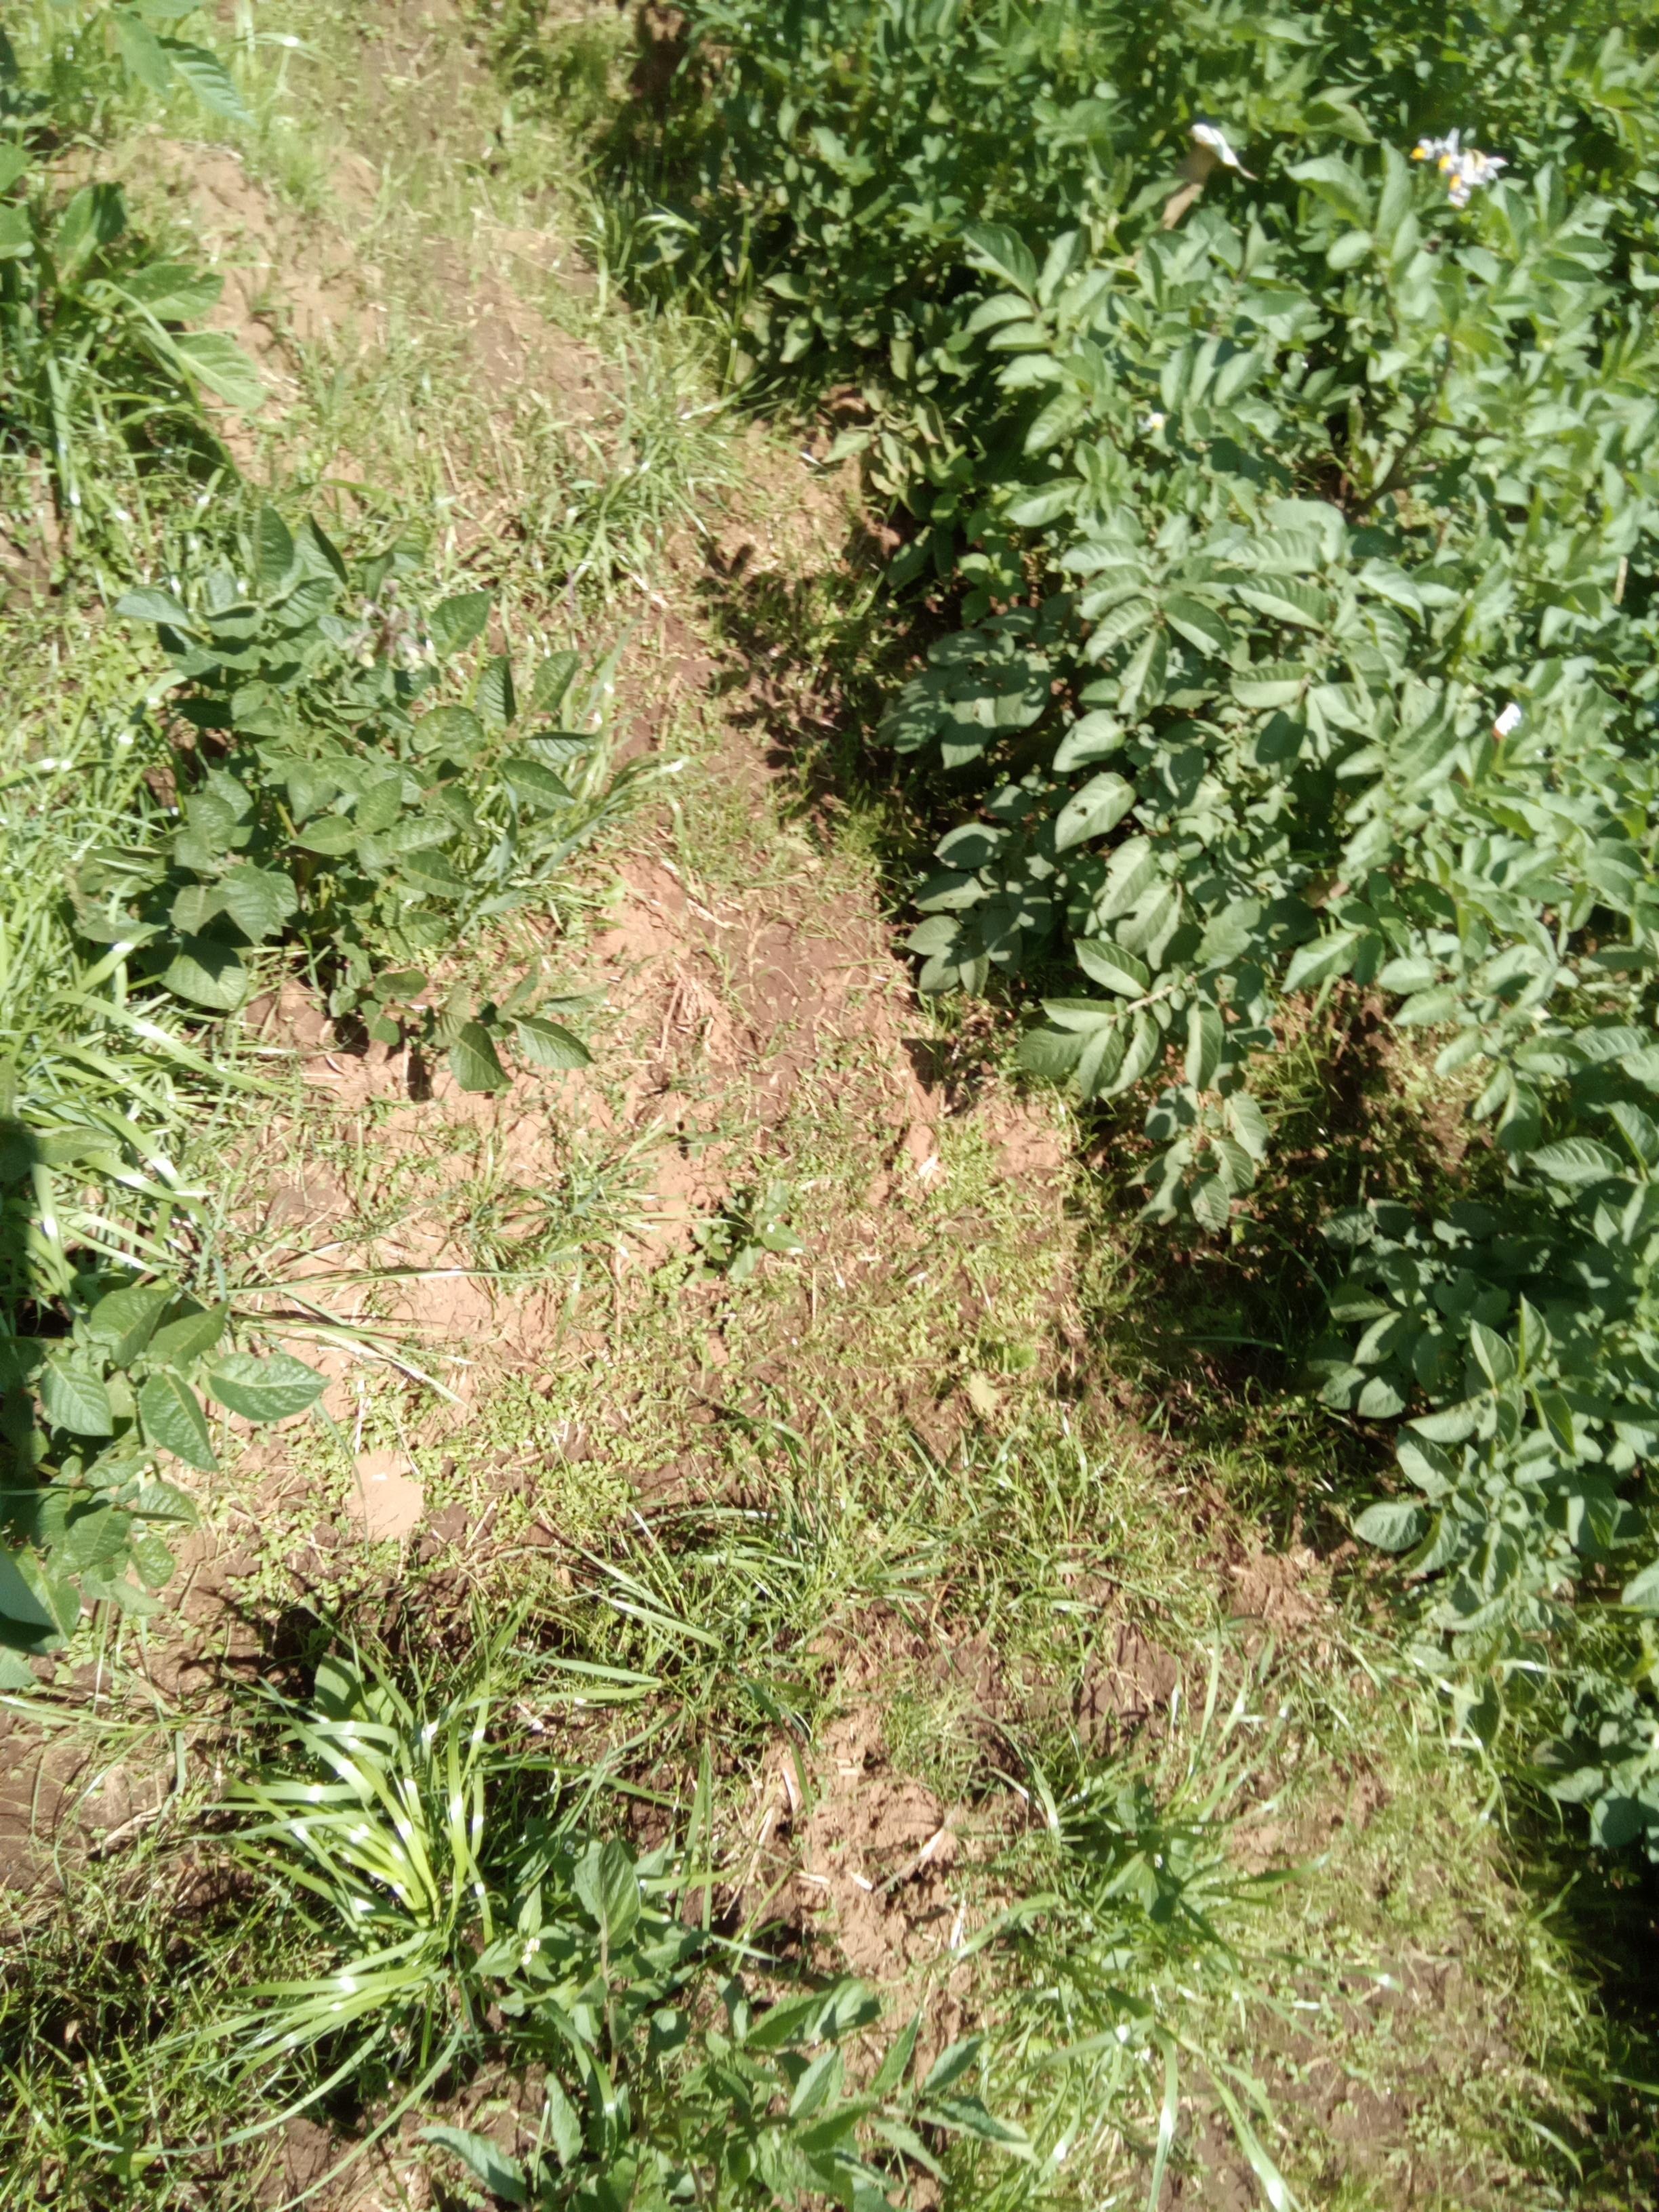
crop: potato
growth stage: flowering
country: Kenya
